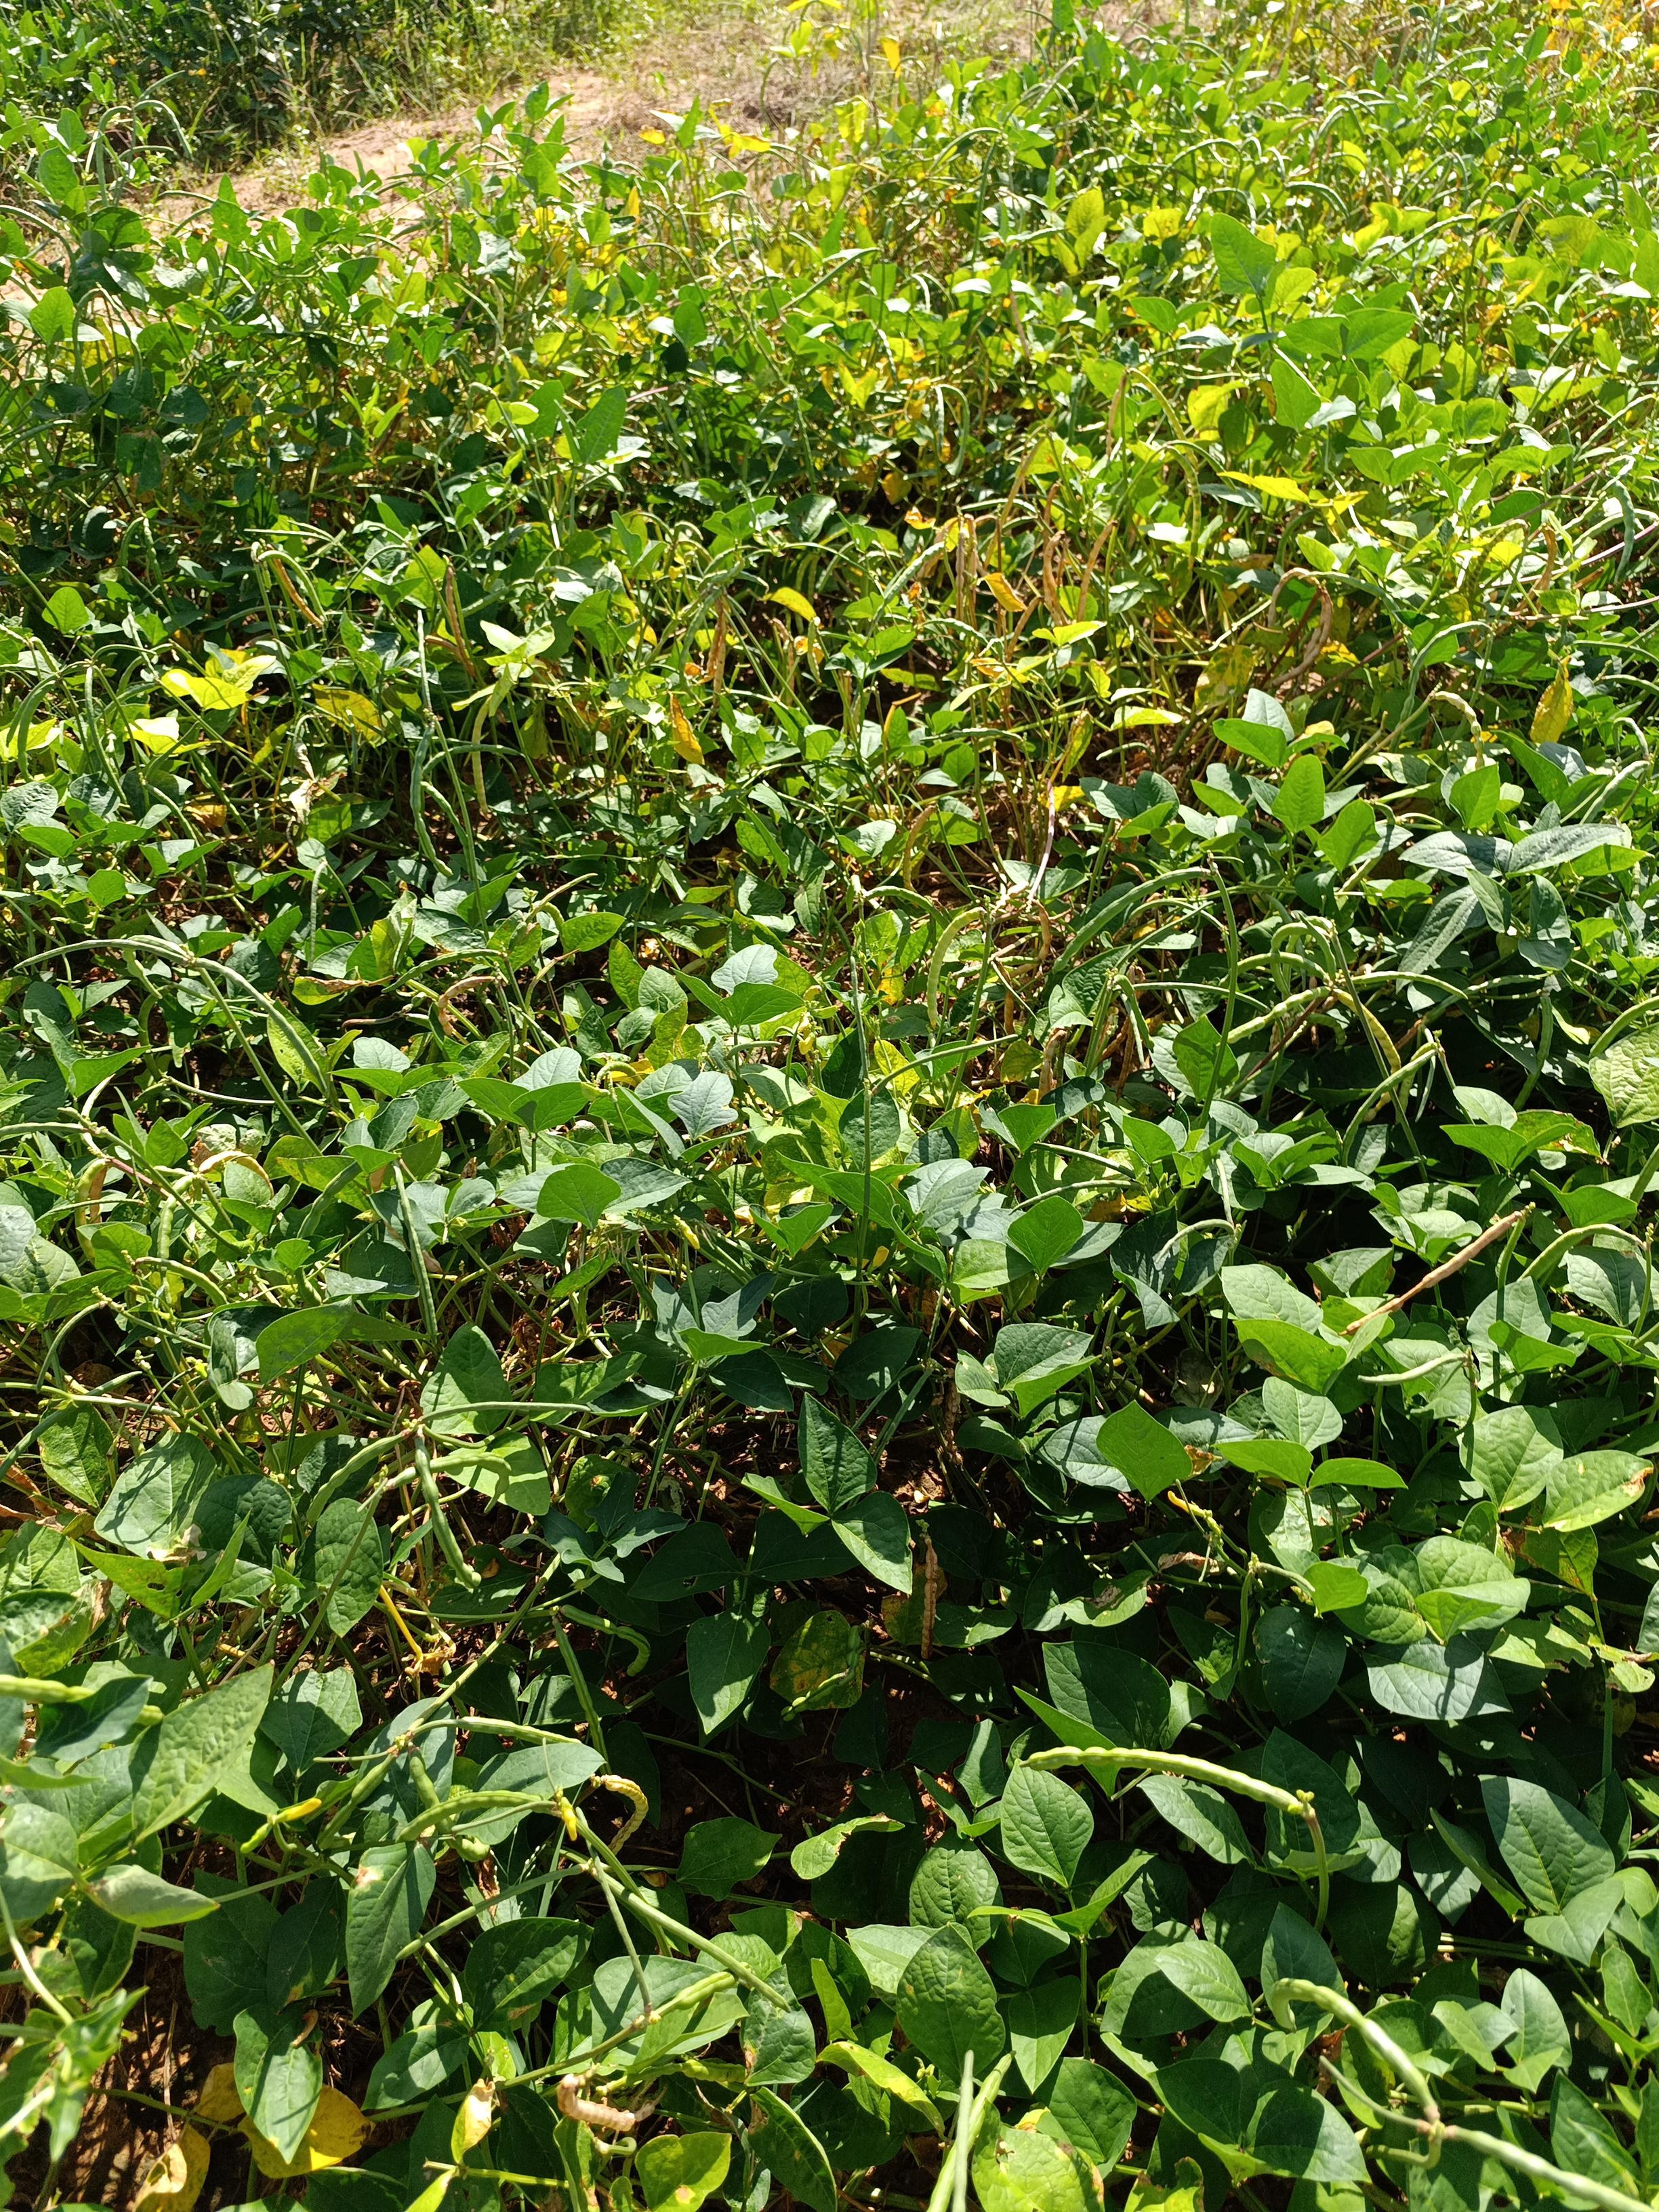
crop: cowpea
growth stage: maturity
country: Nigeria
